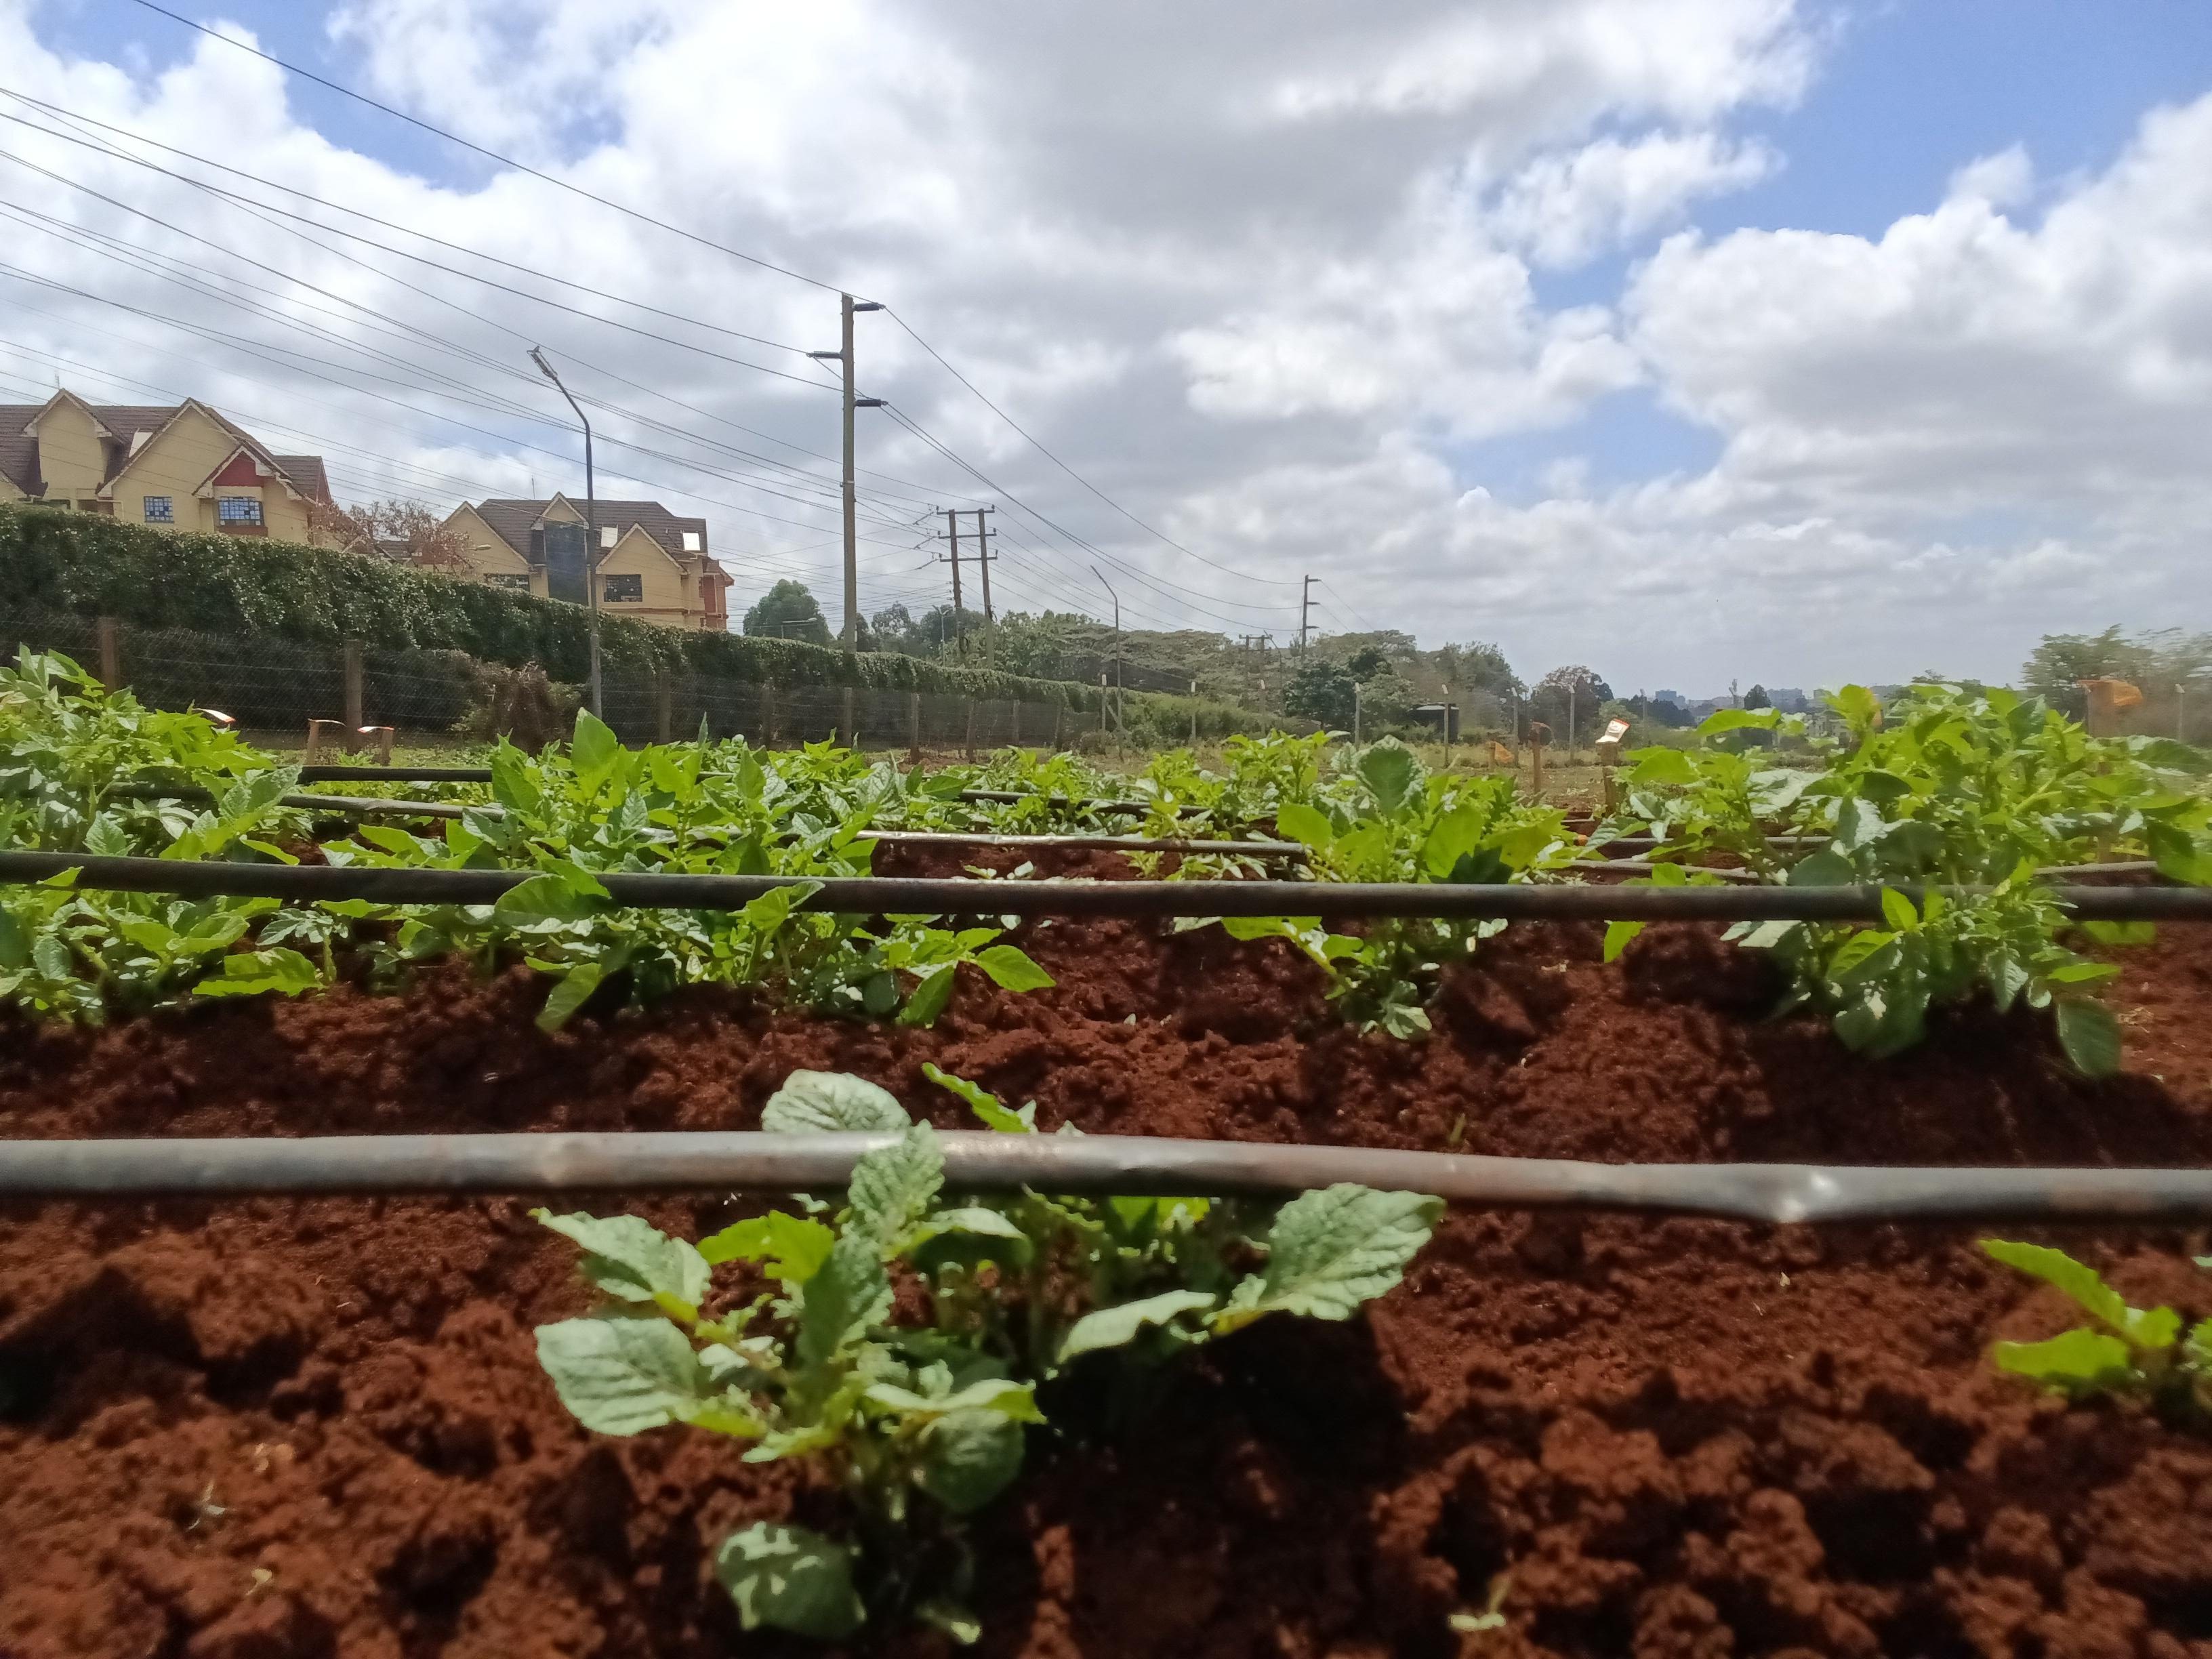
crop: potato
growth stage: sprouting emergence
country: Kenya
